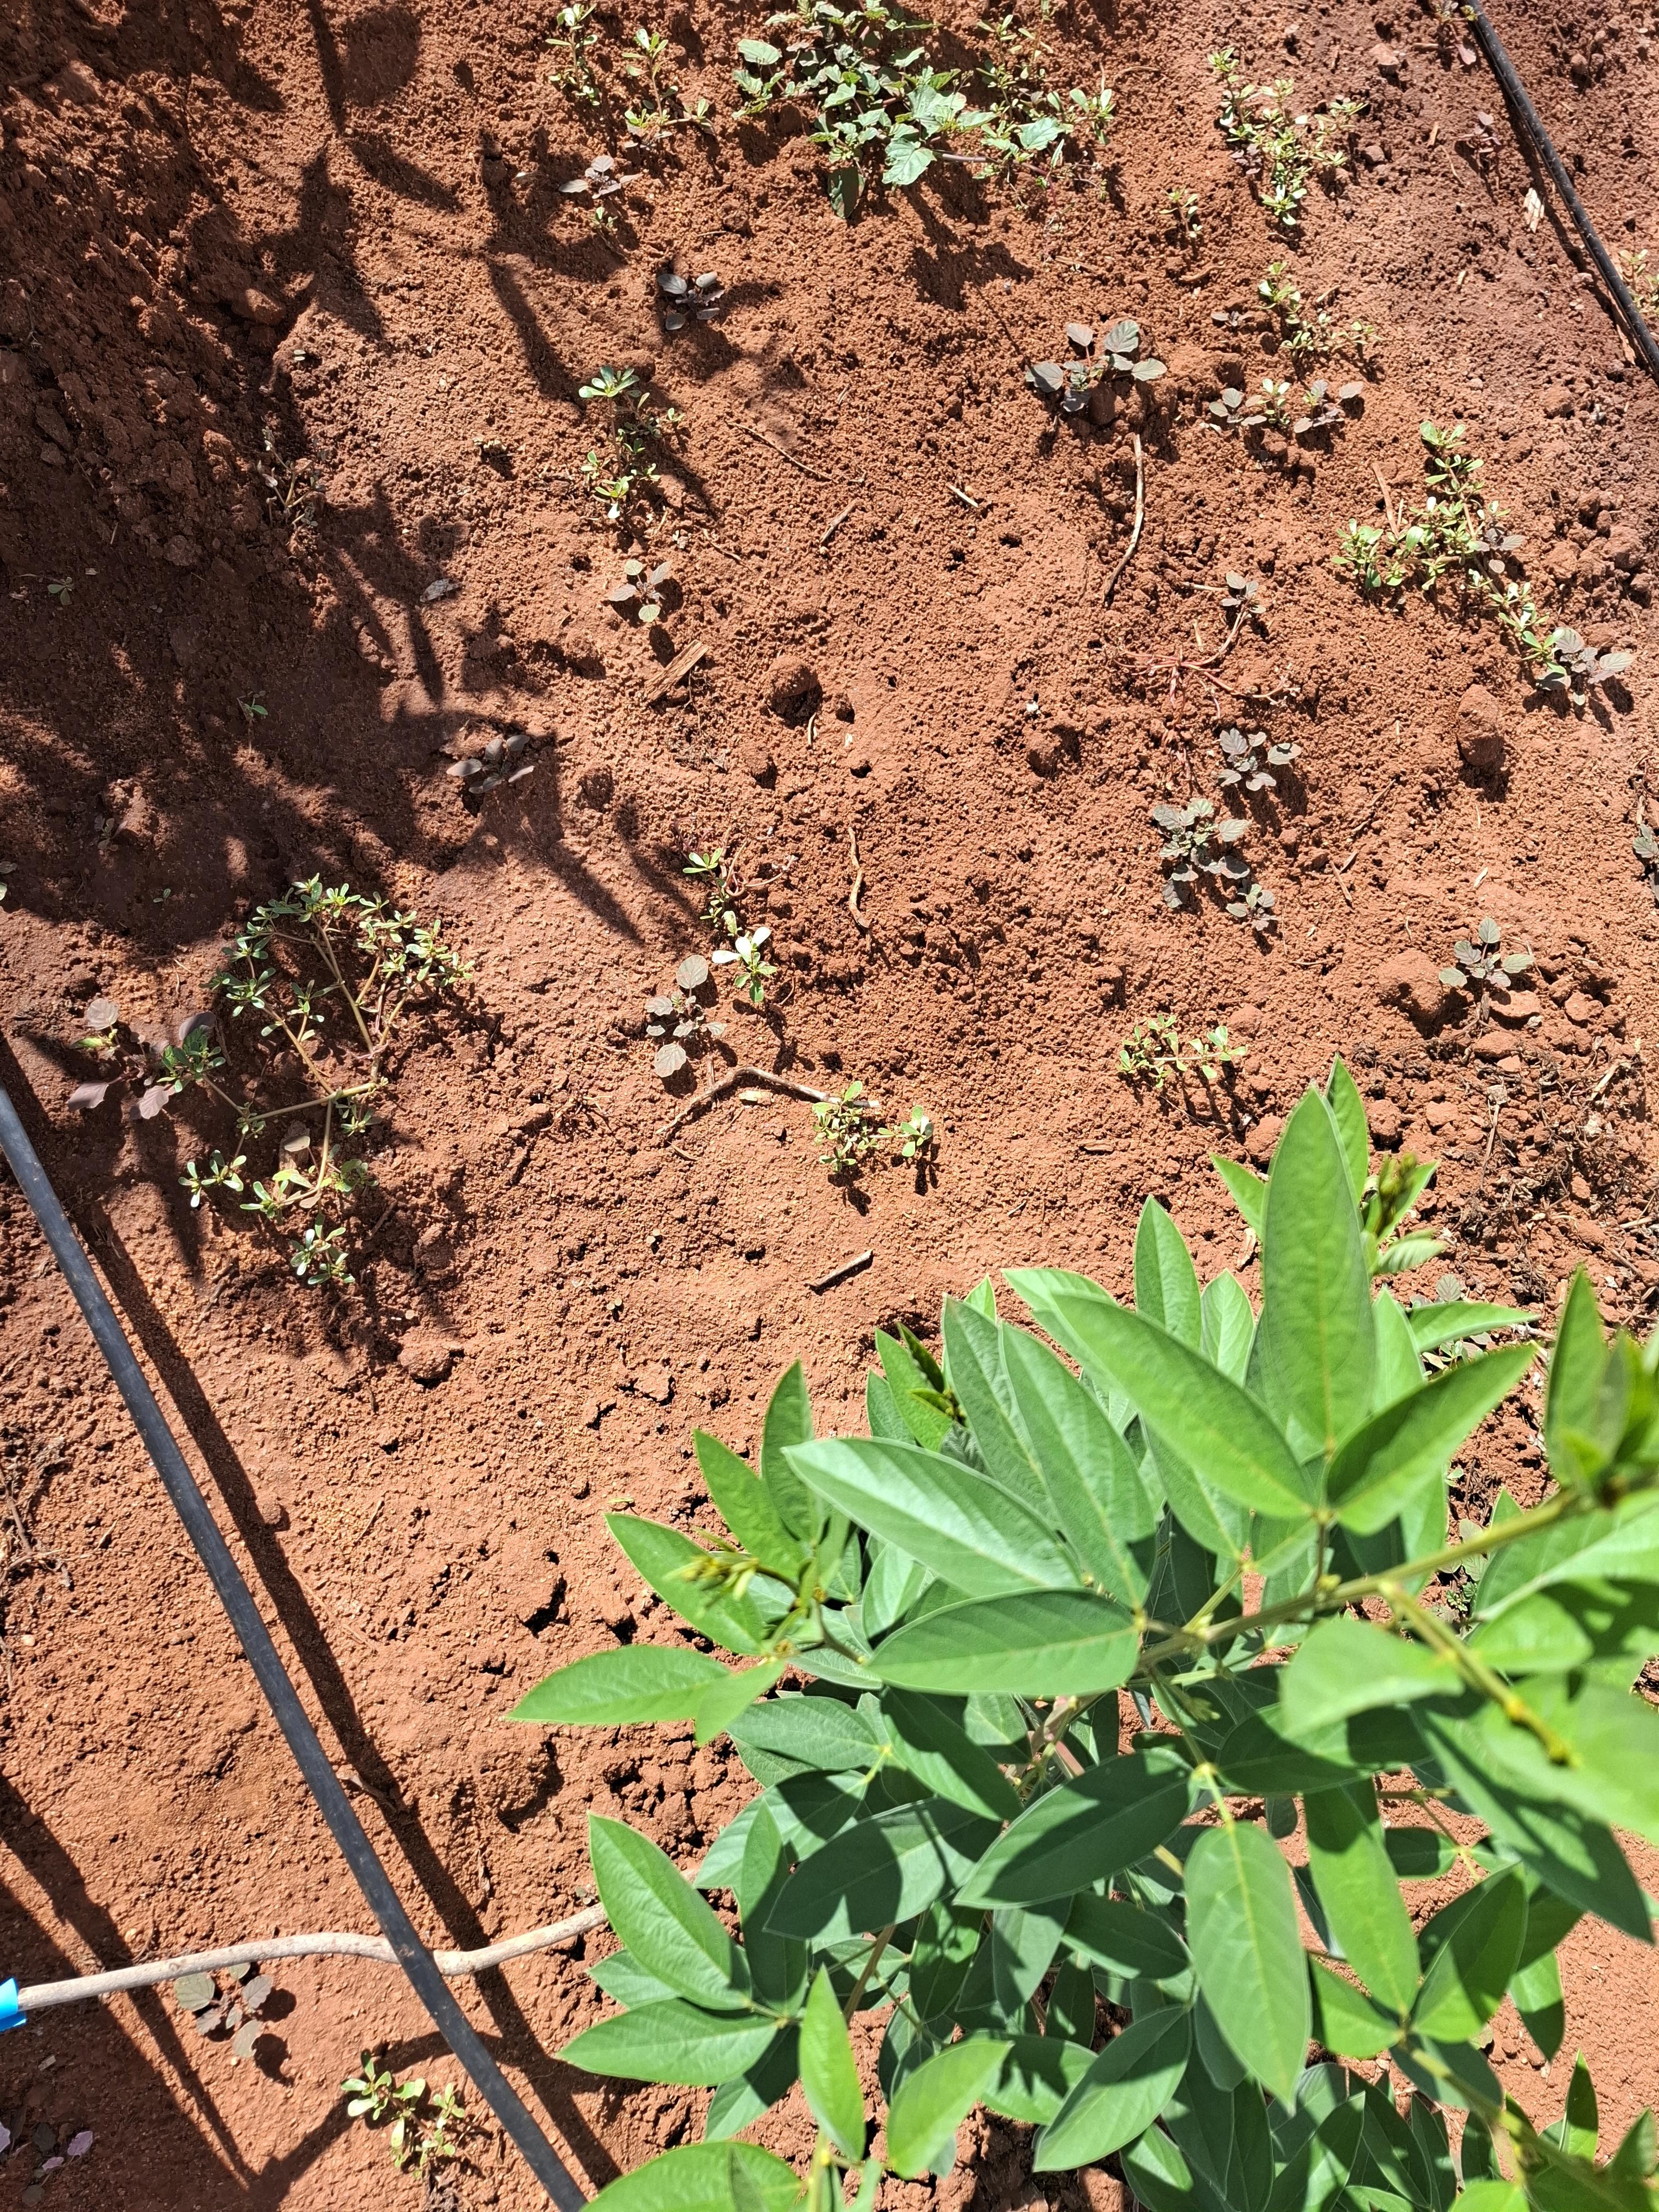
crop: pigeonpea
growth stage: flowering
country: Kenya
